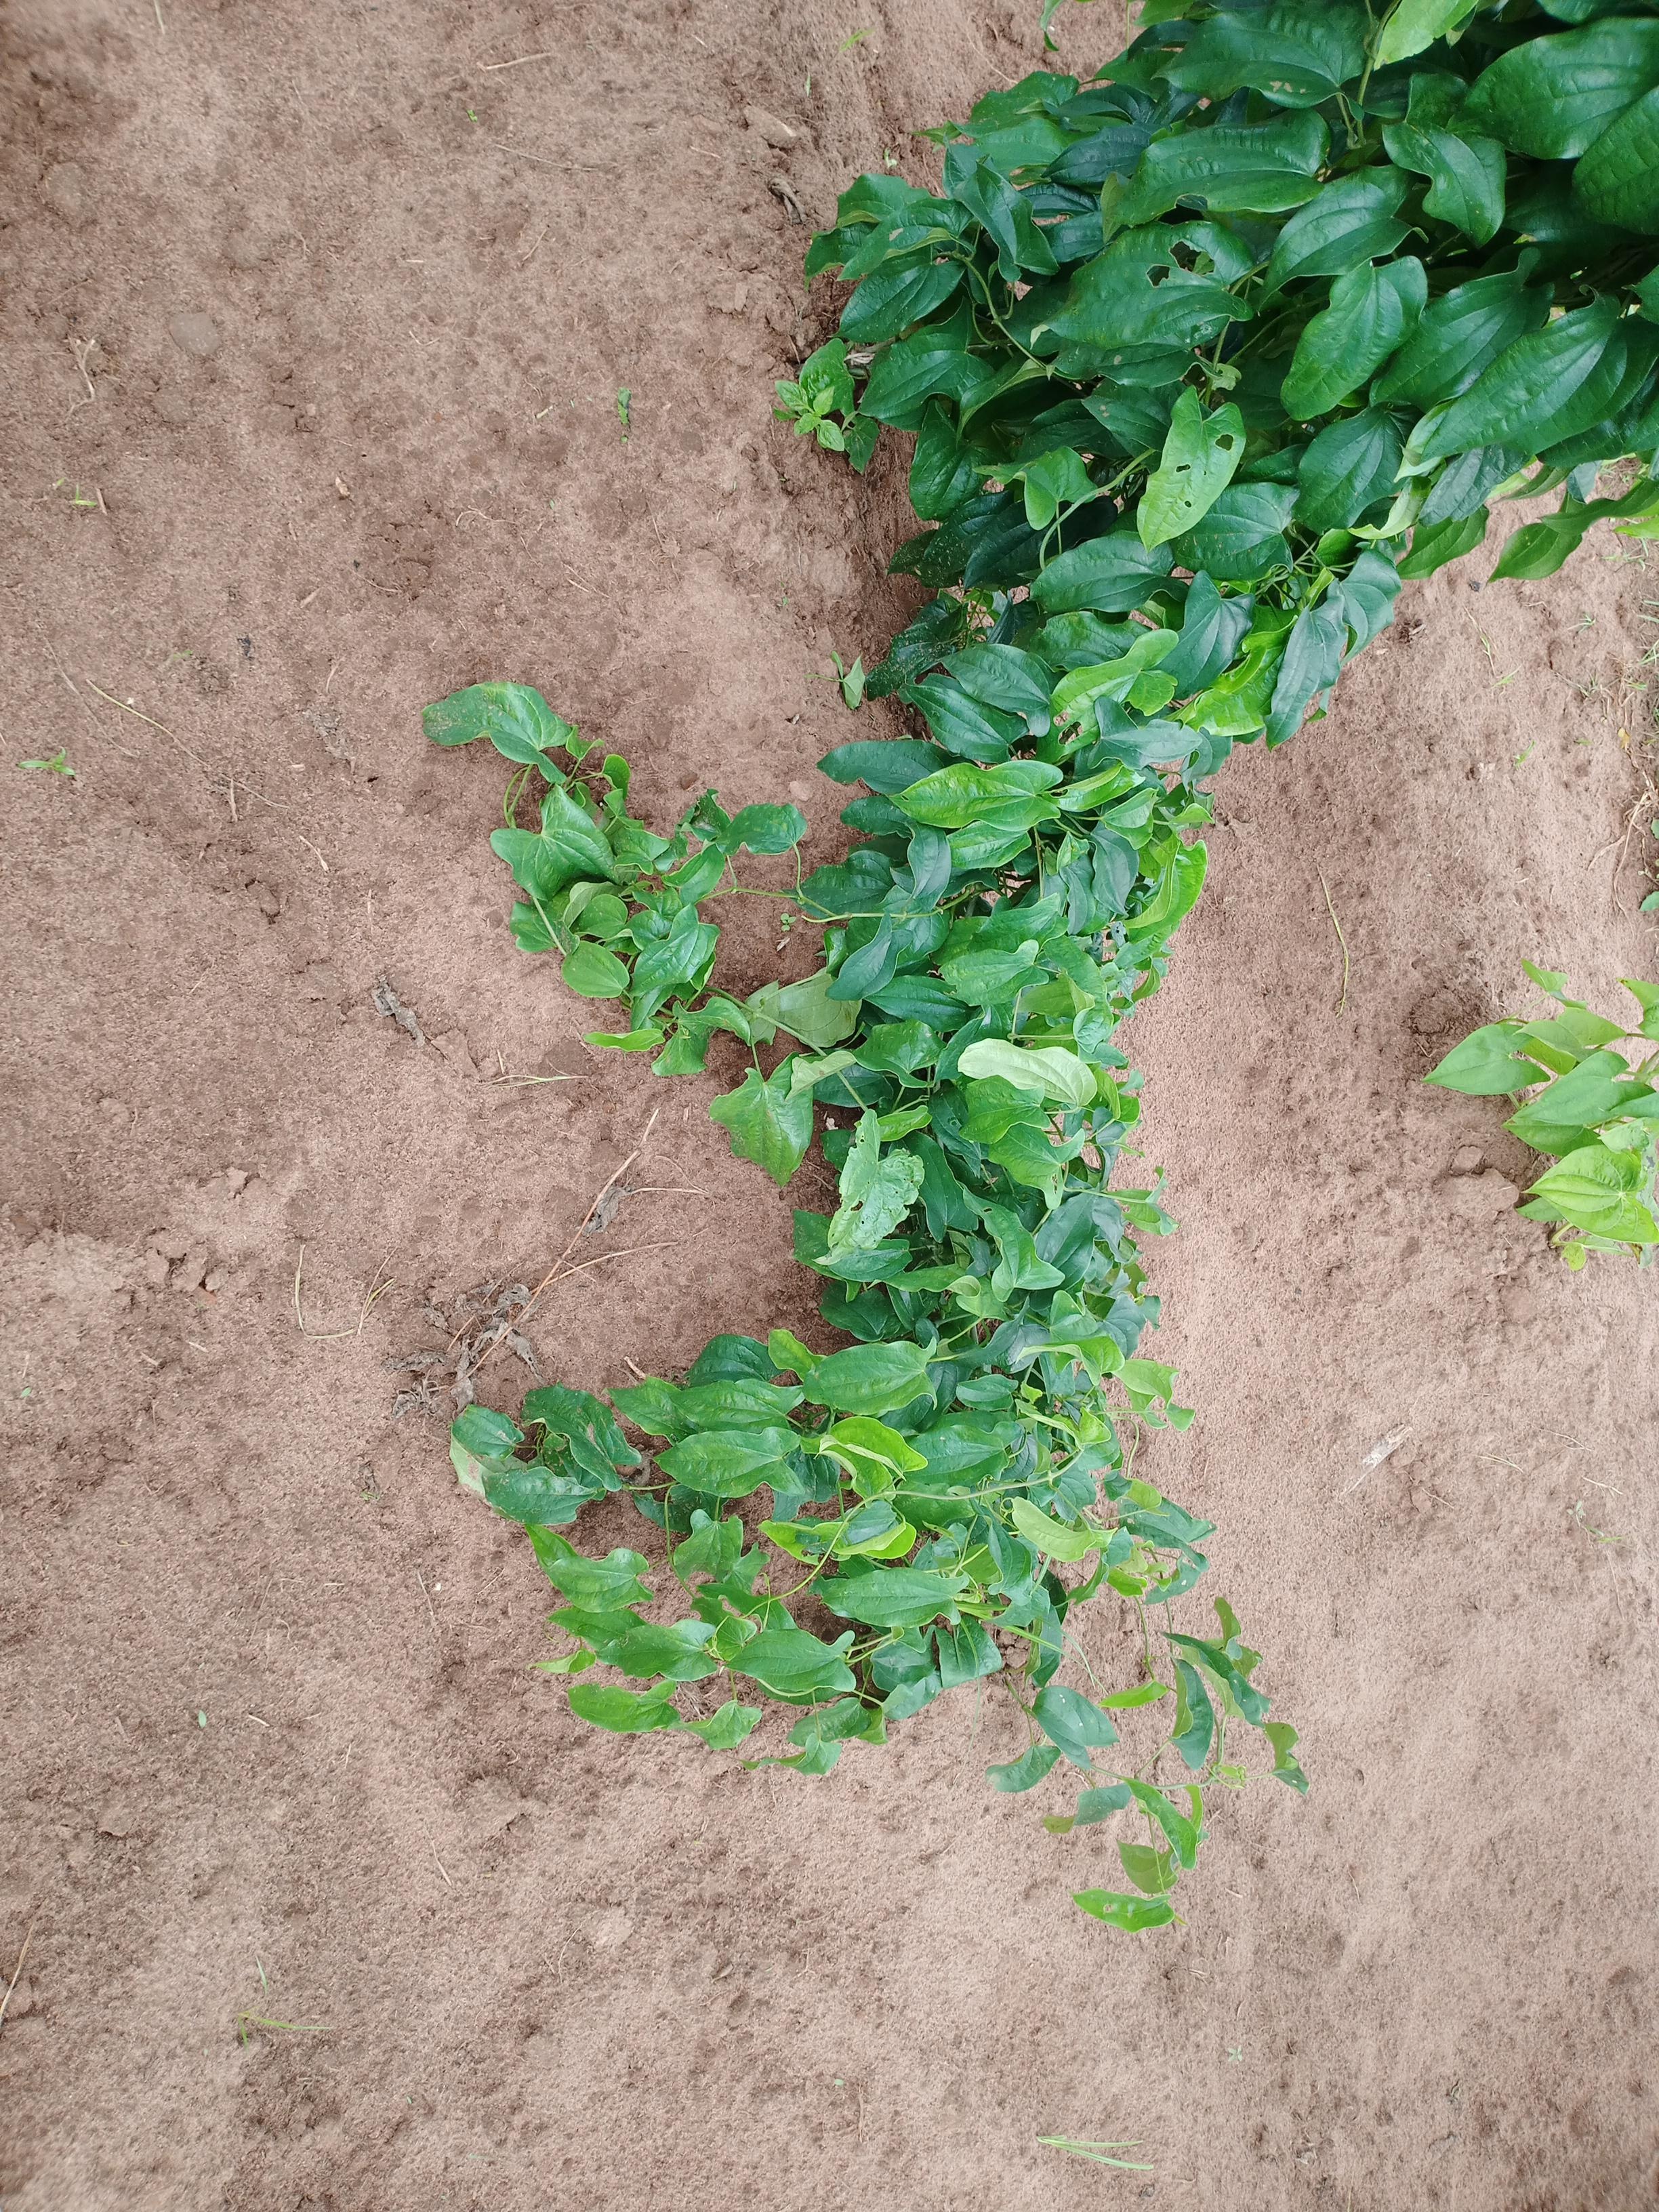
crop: yam
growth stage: vegetative
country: Nigeria
